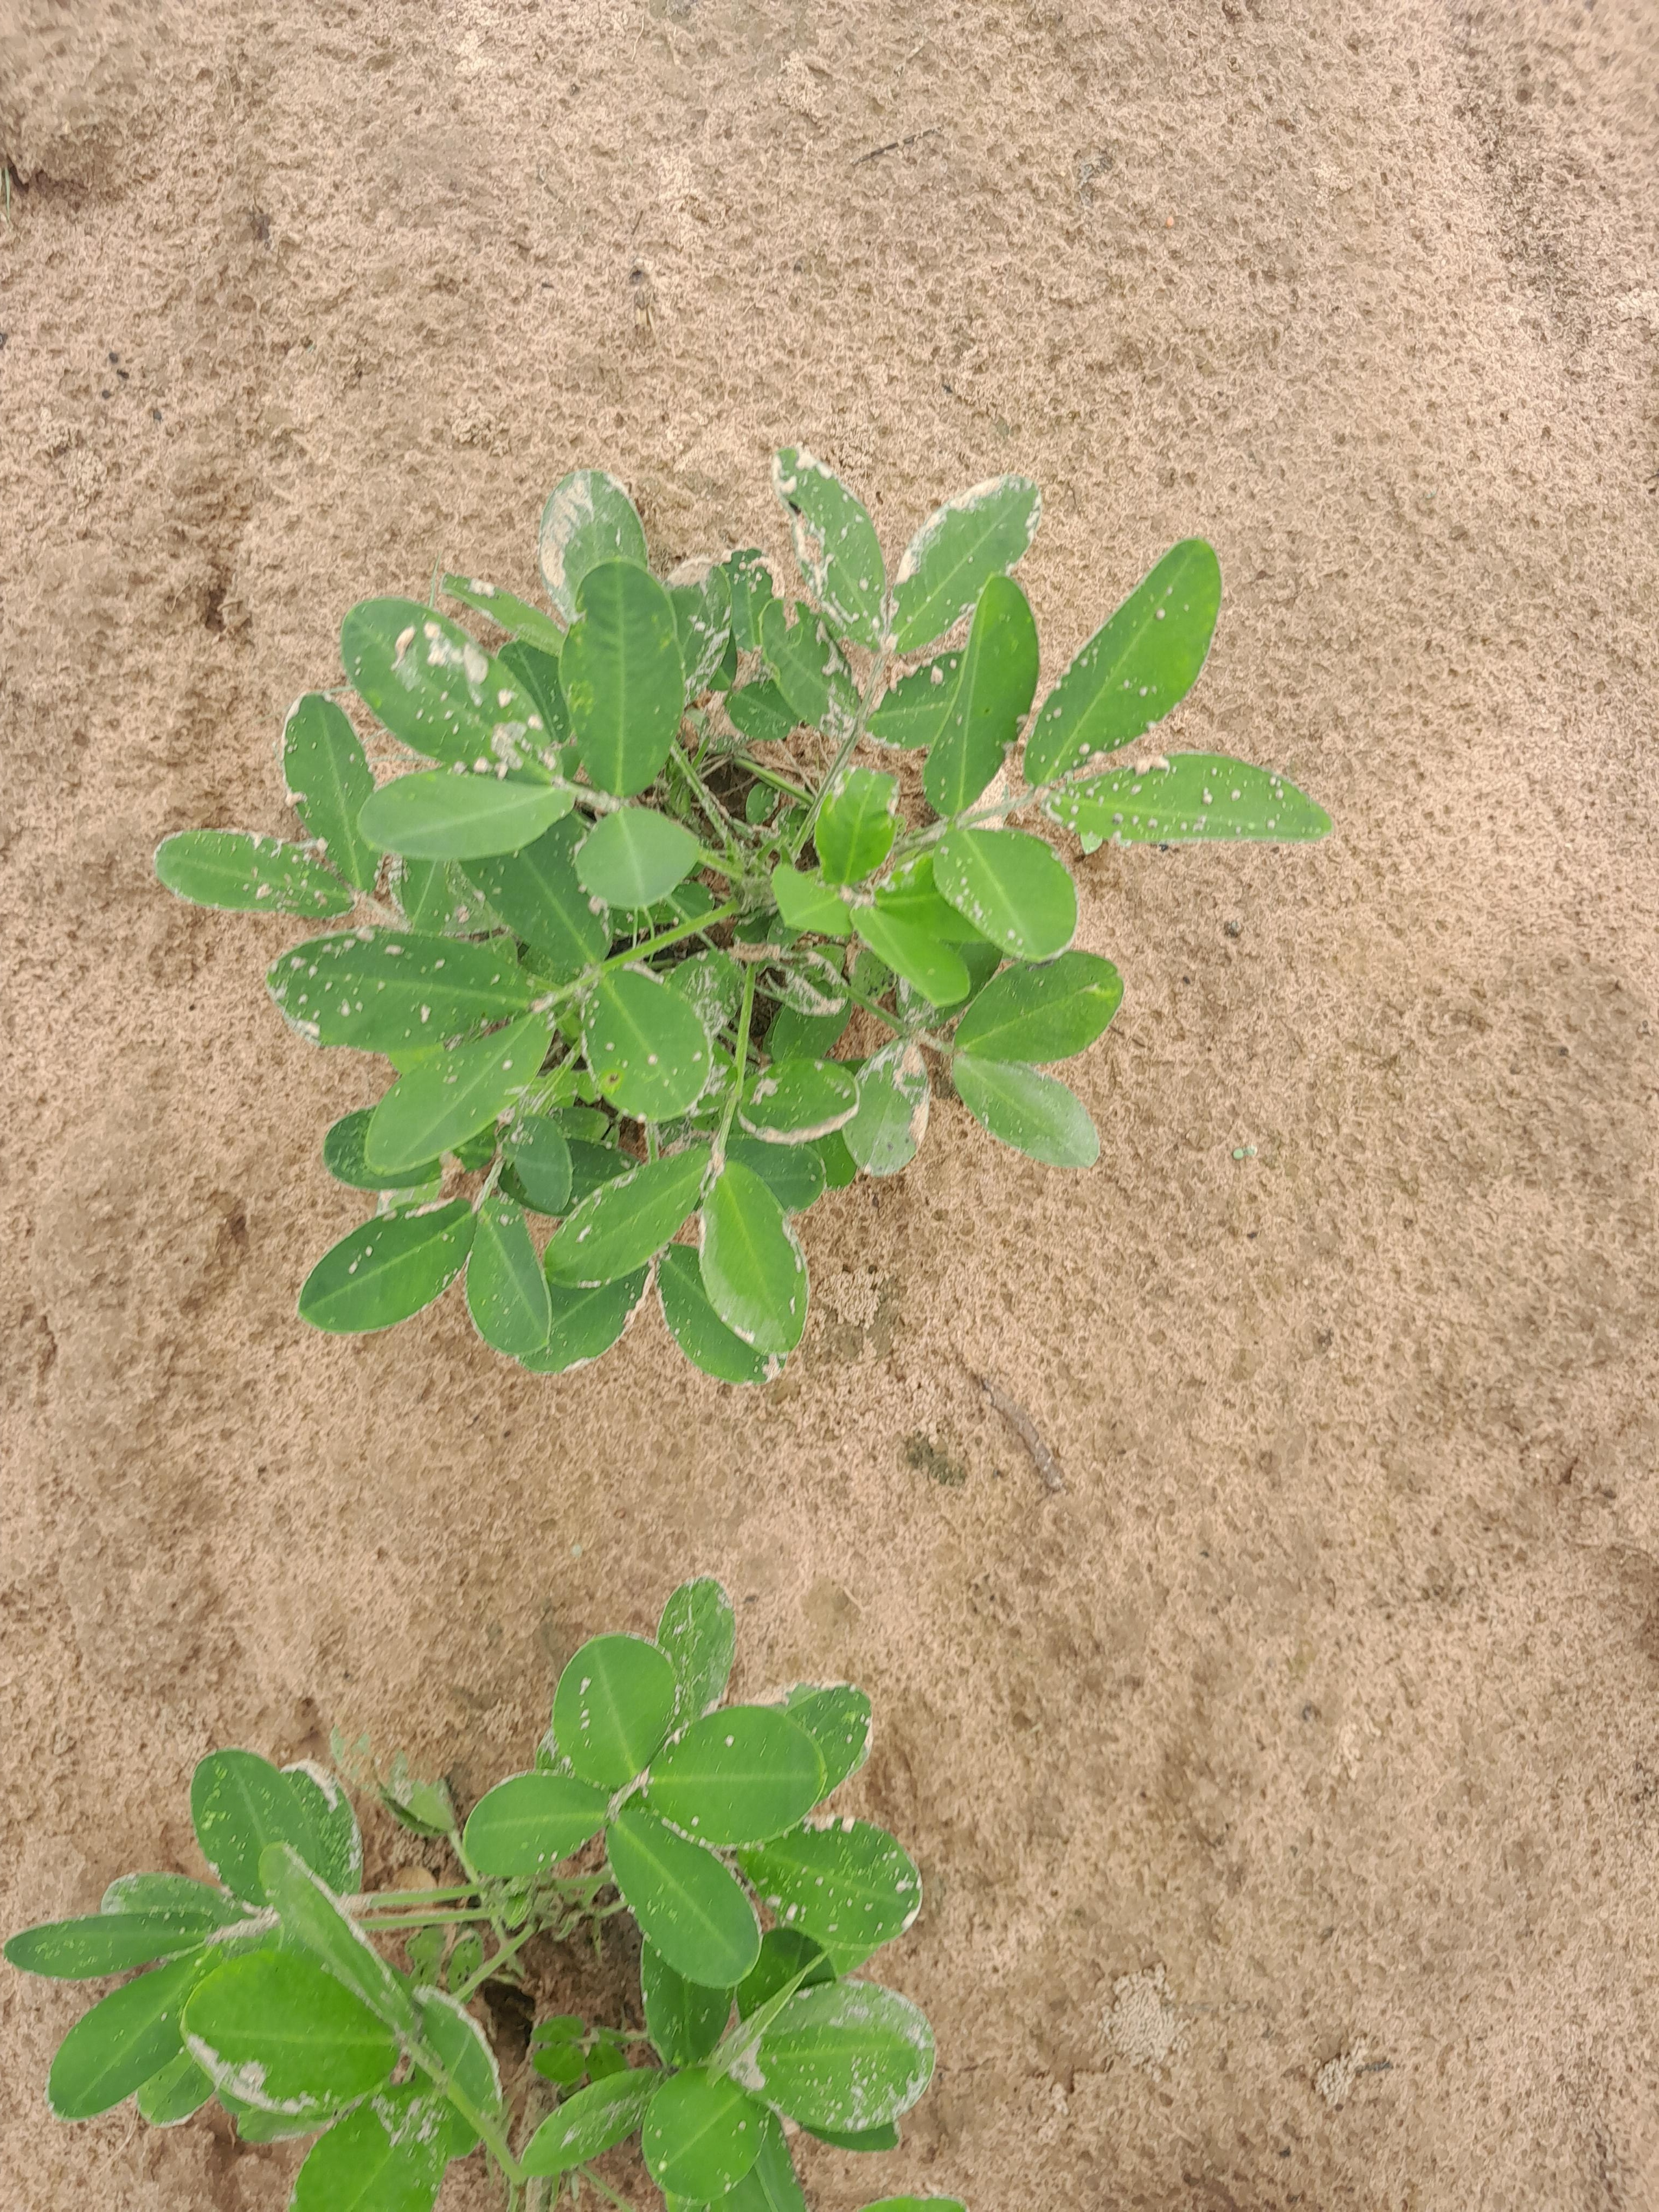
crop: groundnut
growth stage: flowering
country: Senegal
